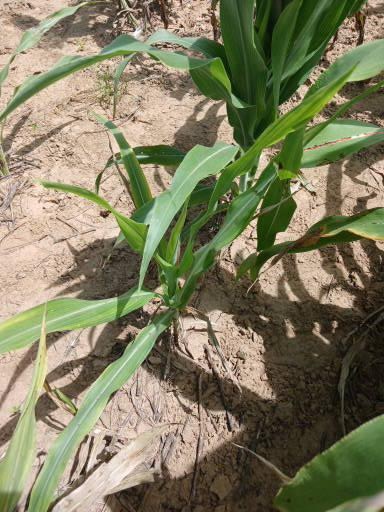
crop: sorghum
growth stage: vegetative
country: Senegal
